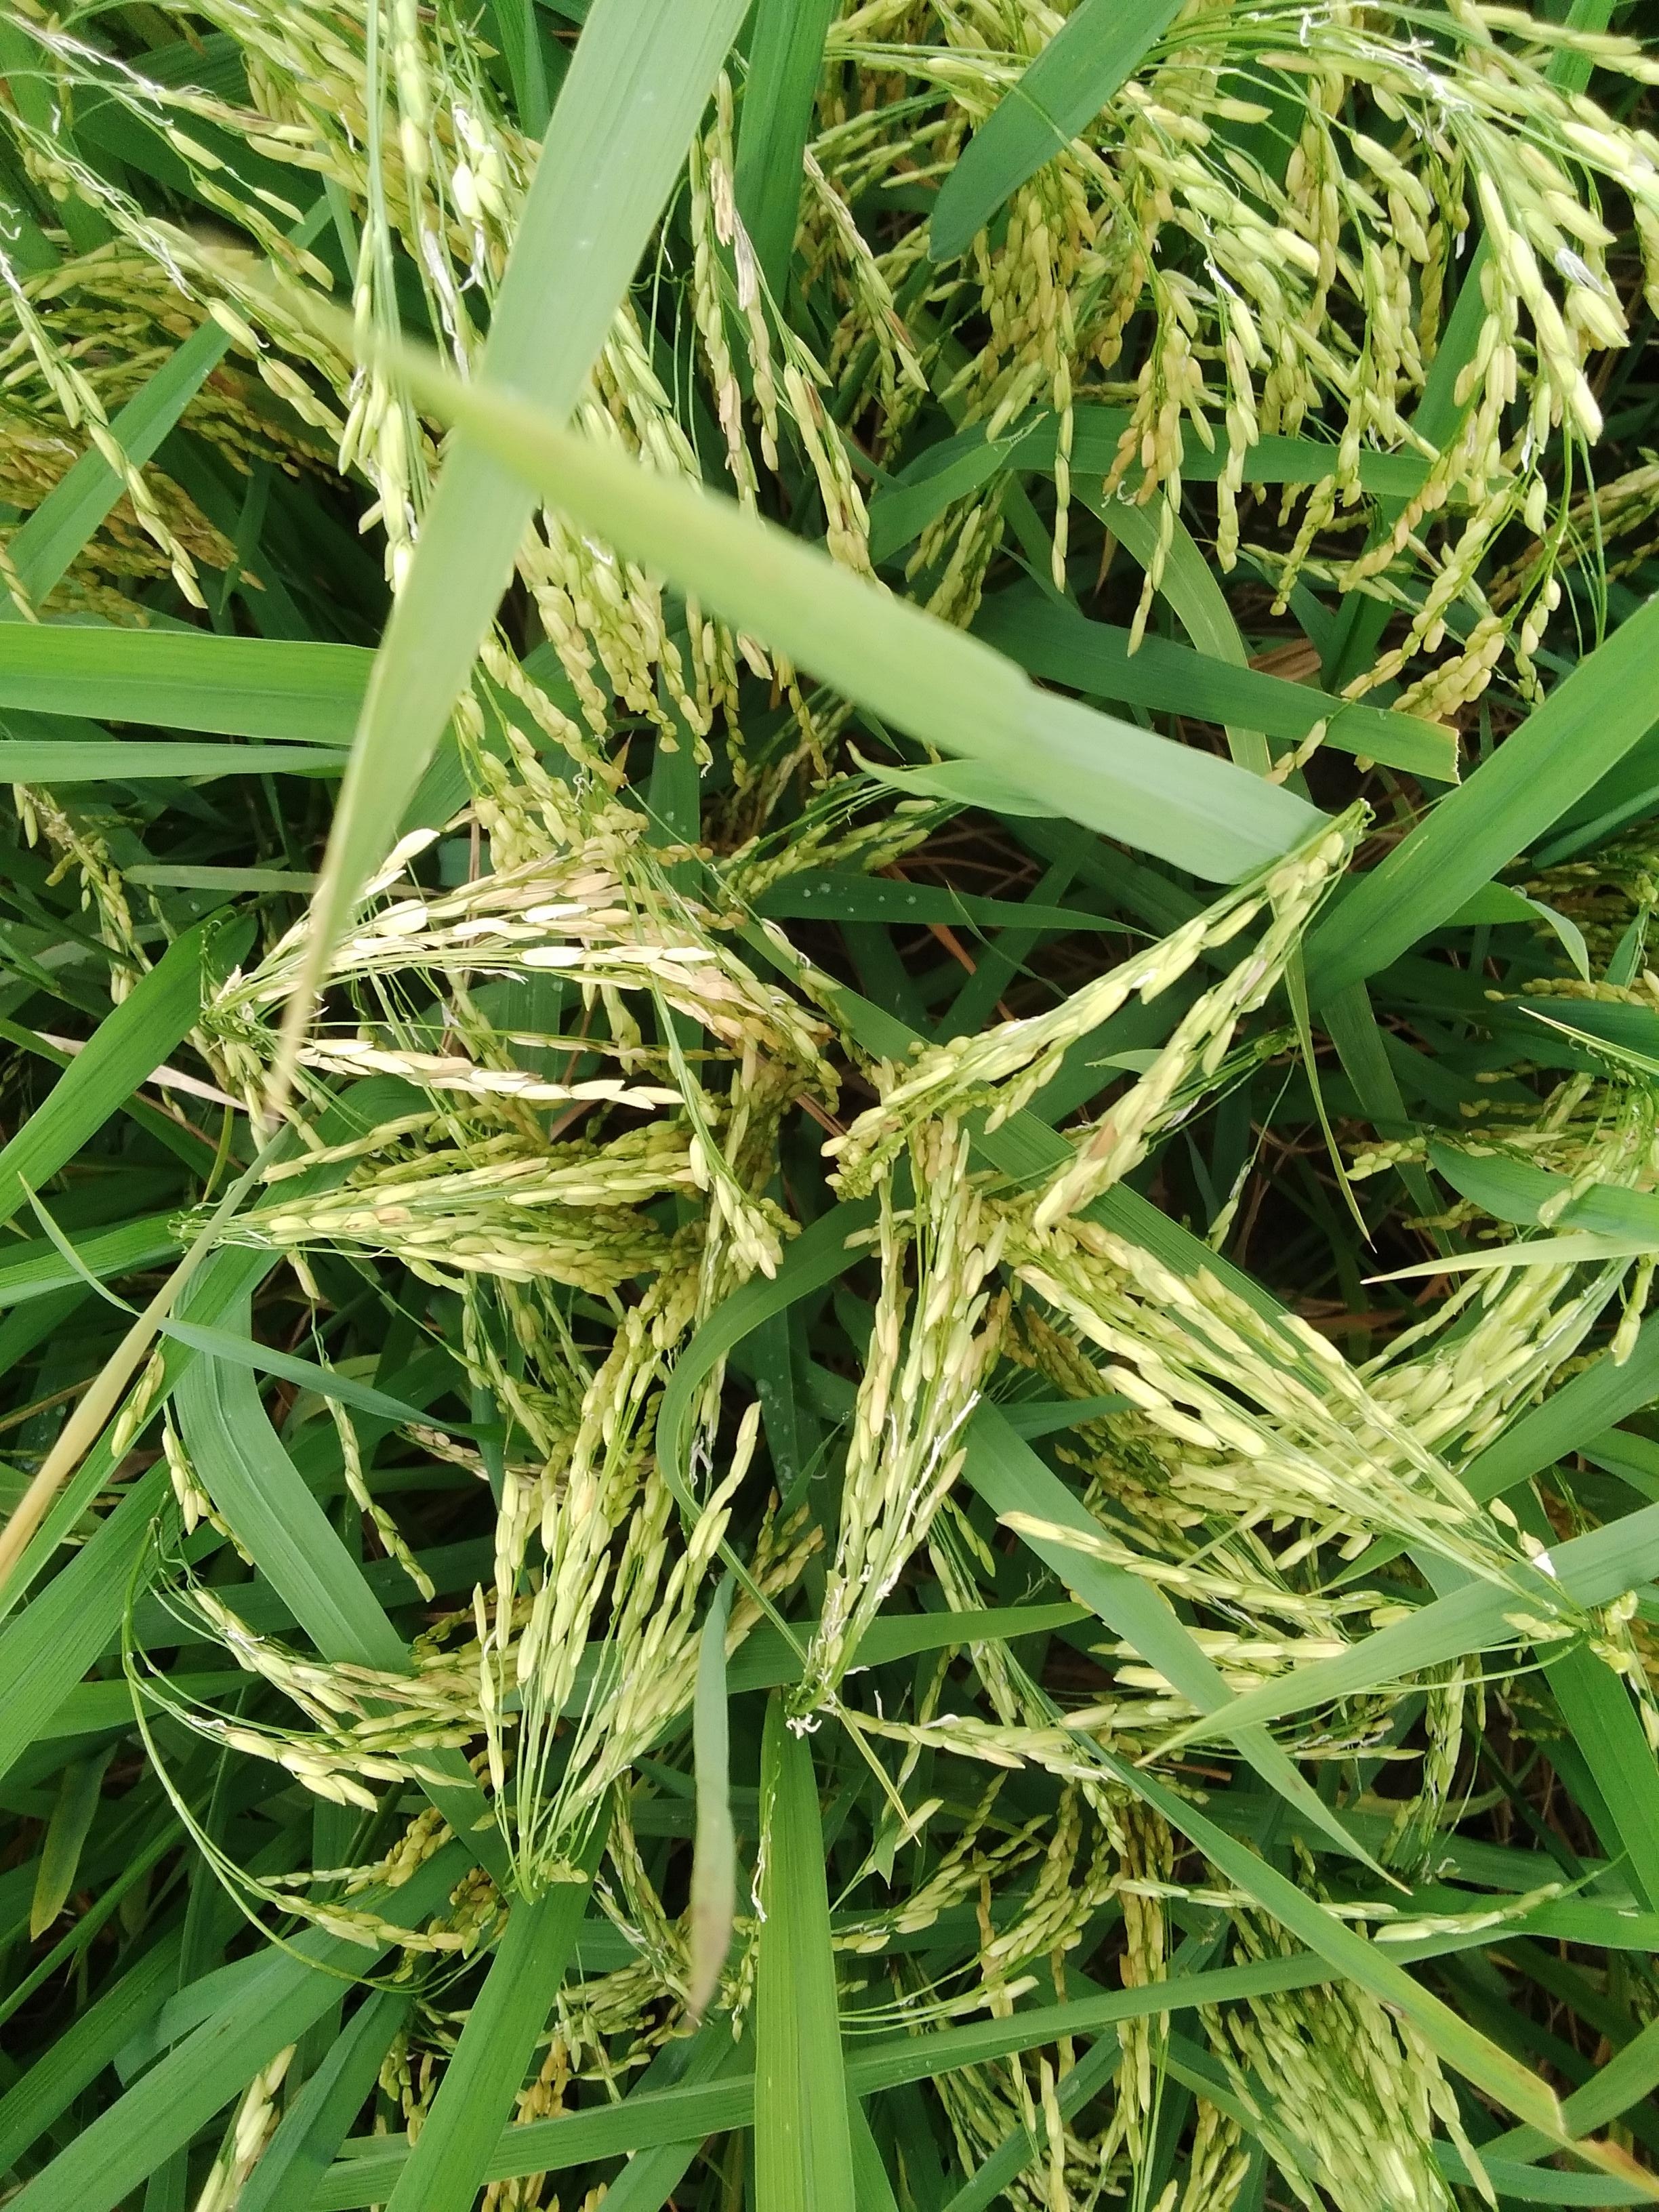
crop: rice
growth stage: ripening
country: Nigeria
